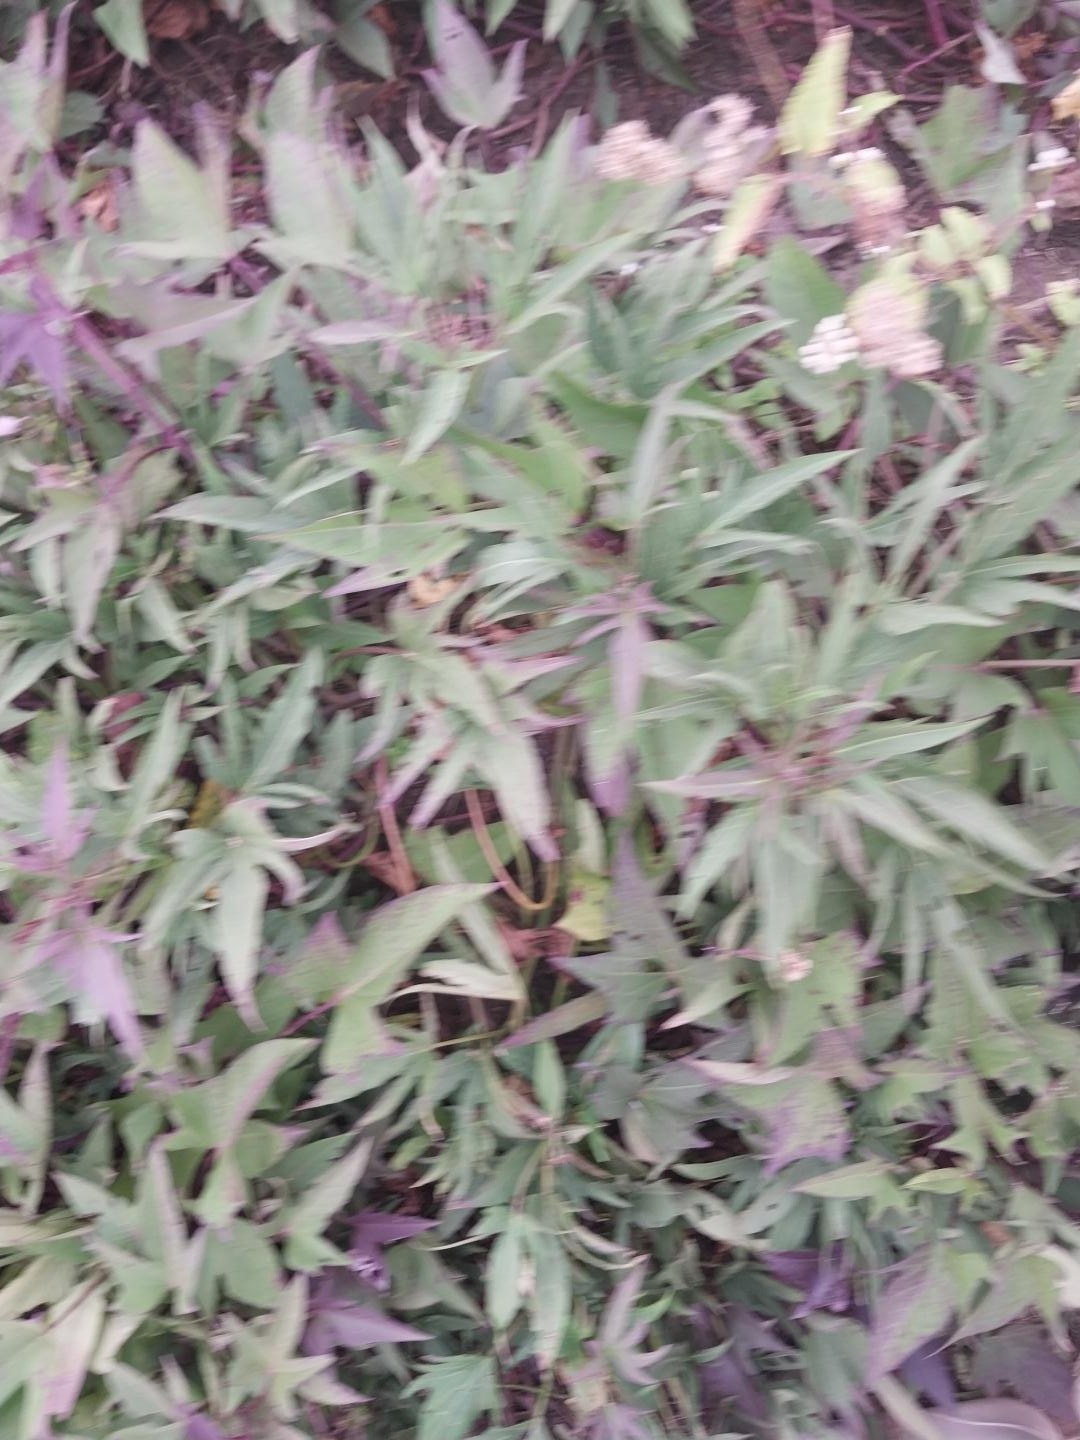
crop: sweet potato
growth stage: flowering
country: Tanzania
